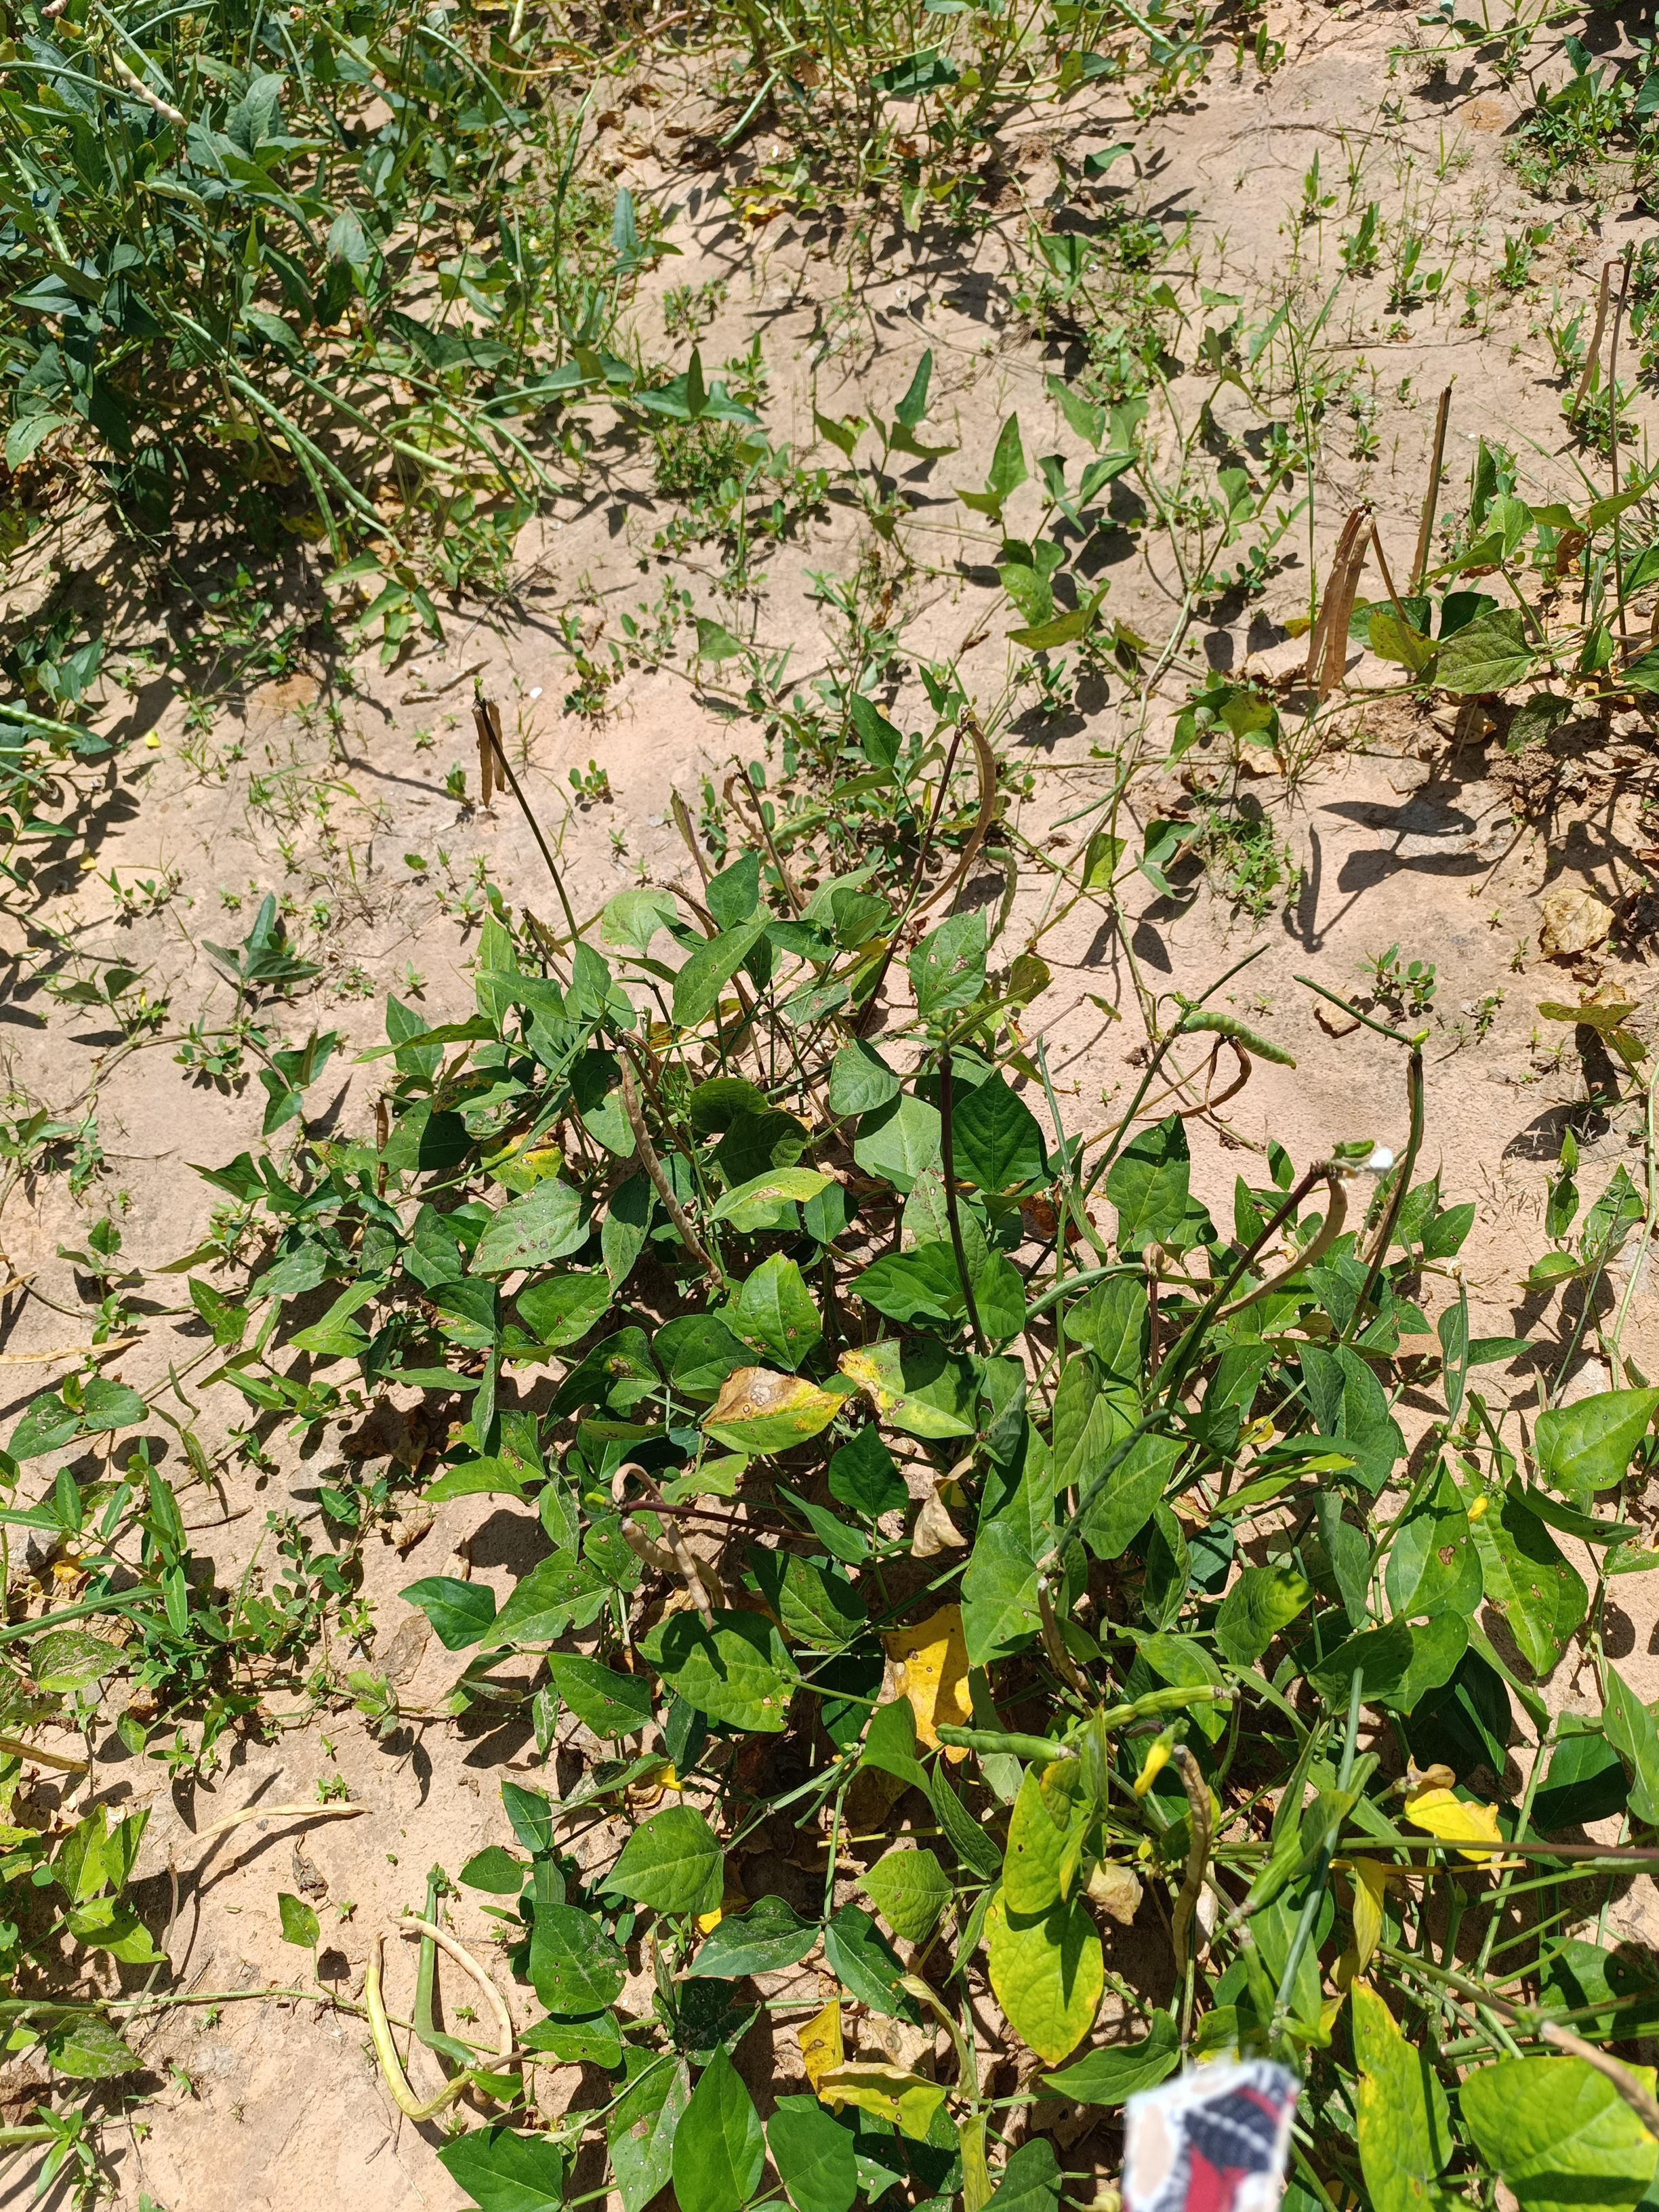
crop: cowpea
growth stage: maturity
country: Nigeria
